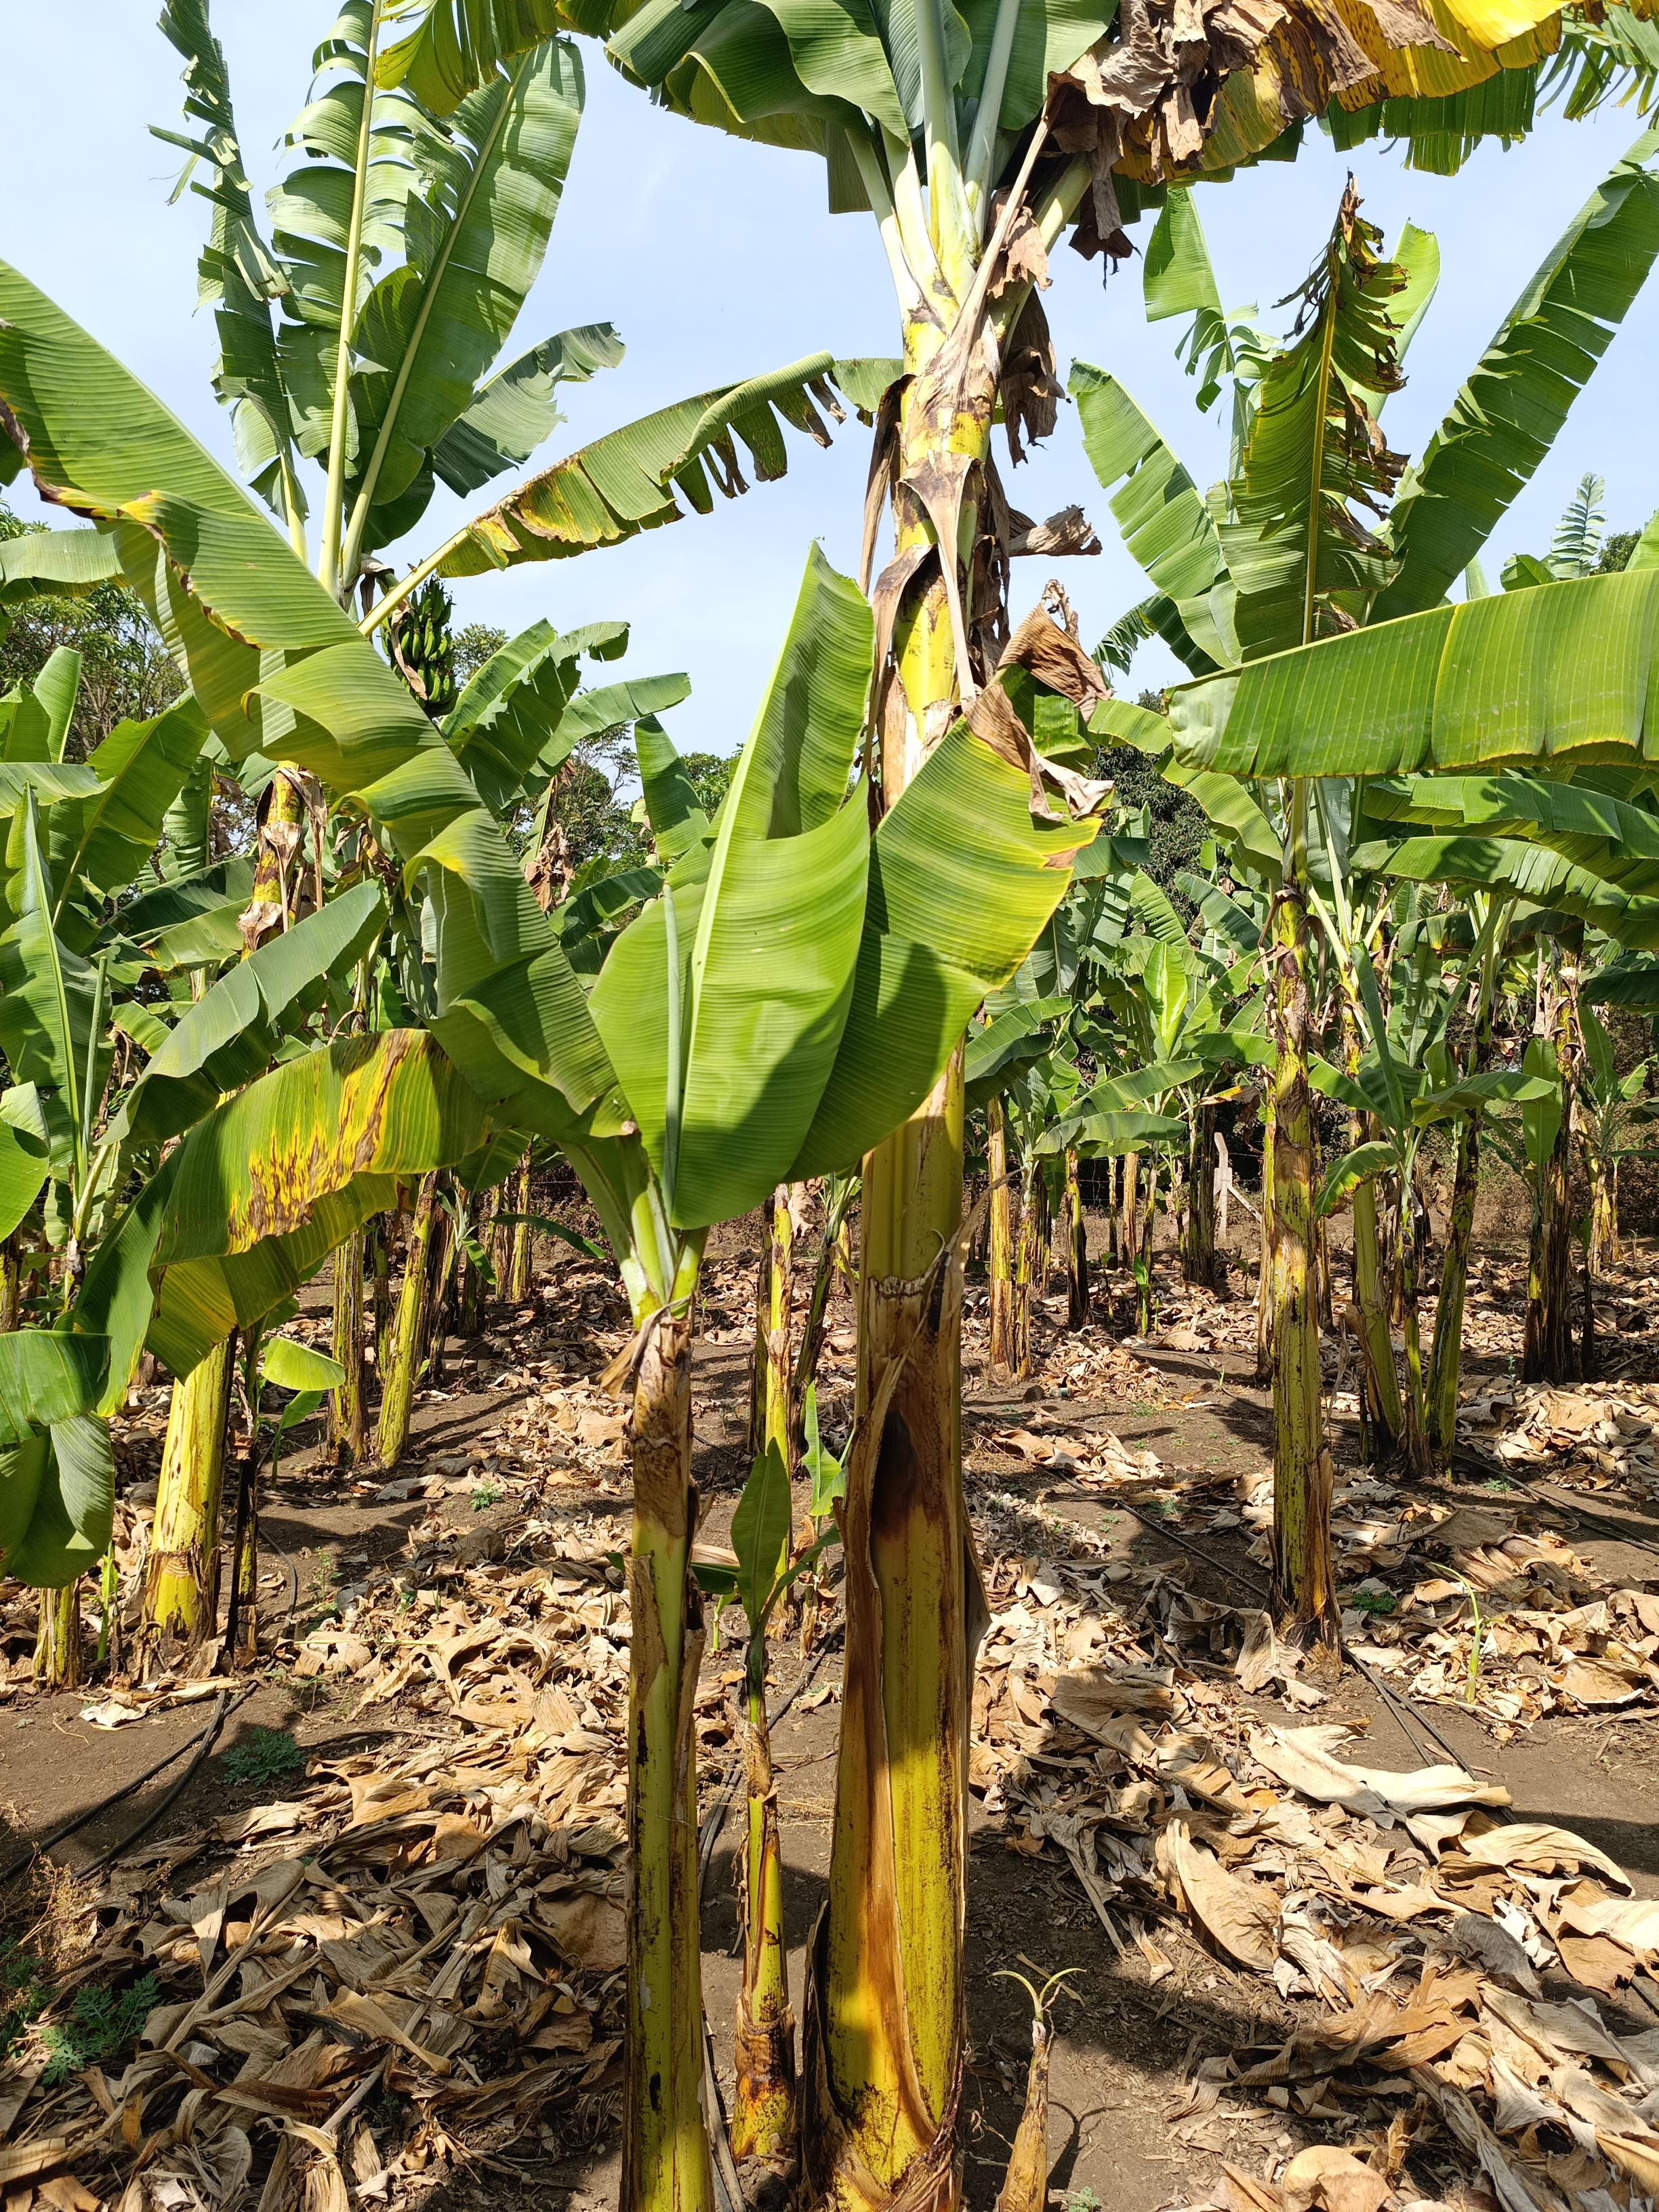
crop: banana
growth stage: vegetative
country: Tanzania
